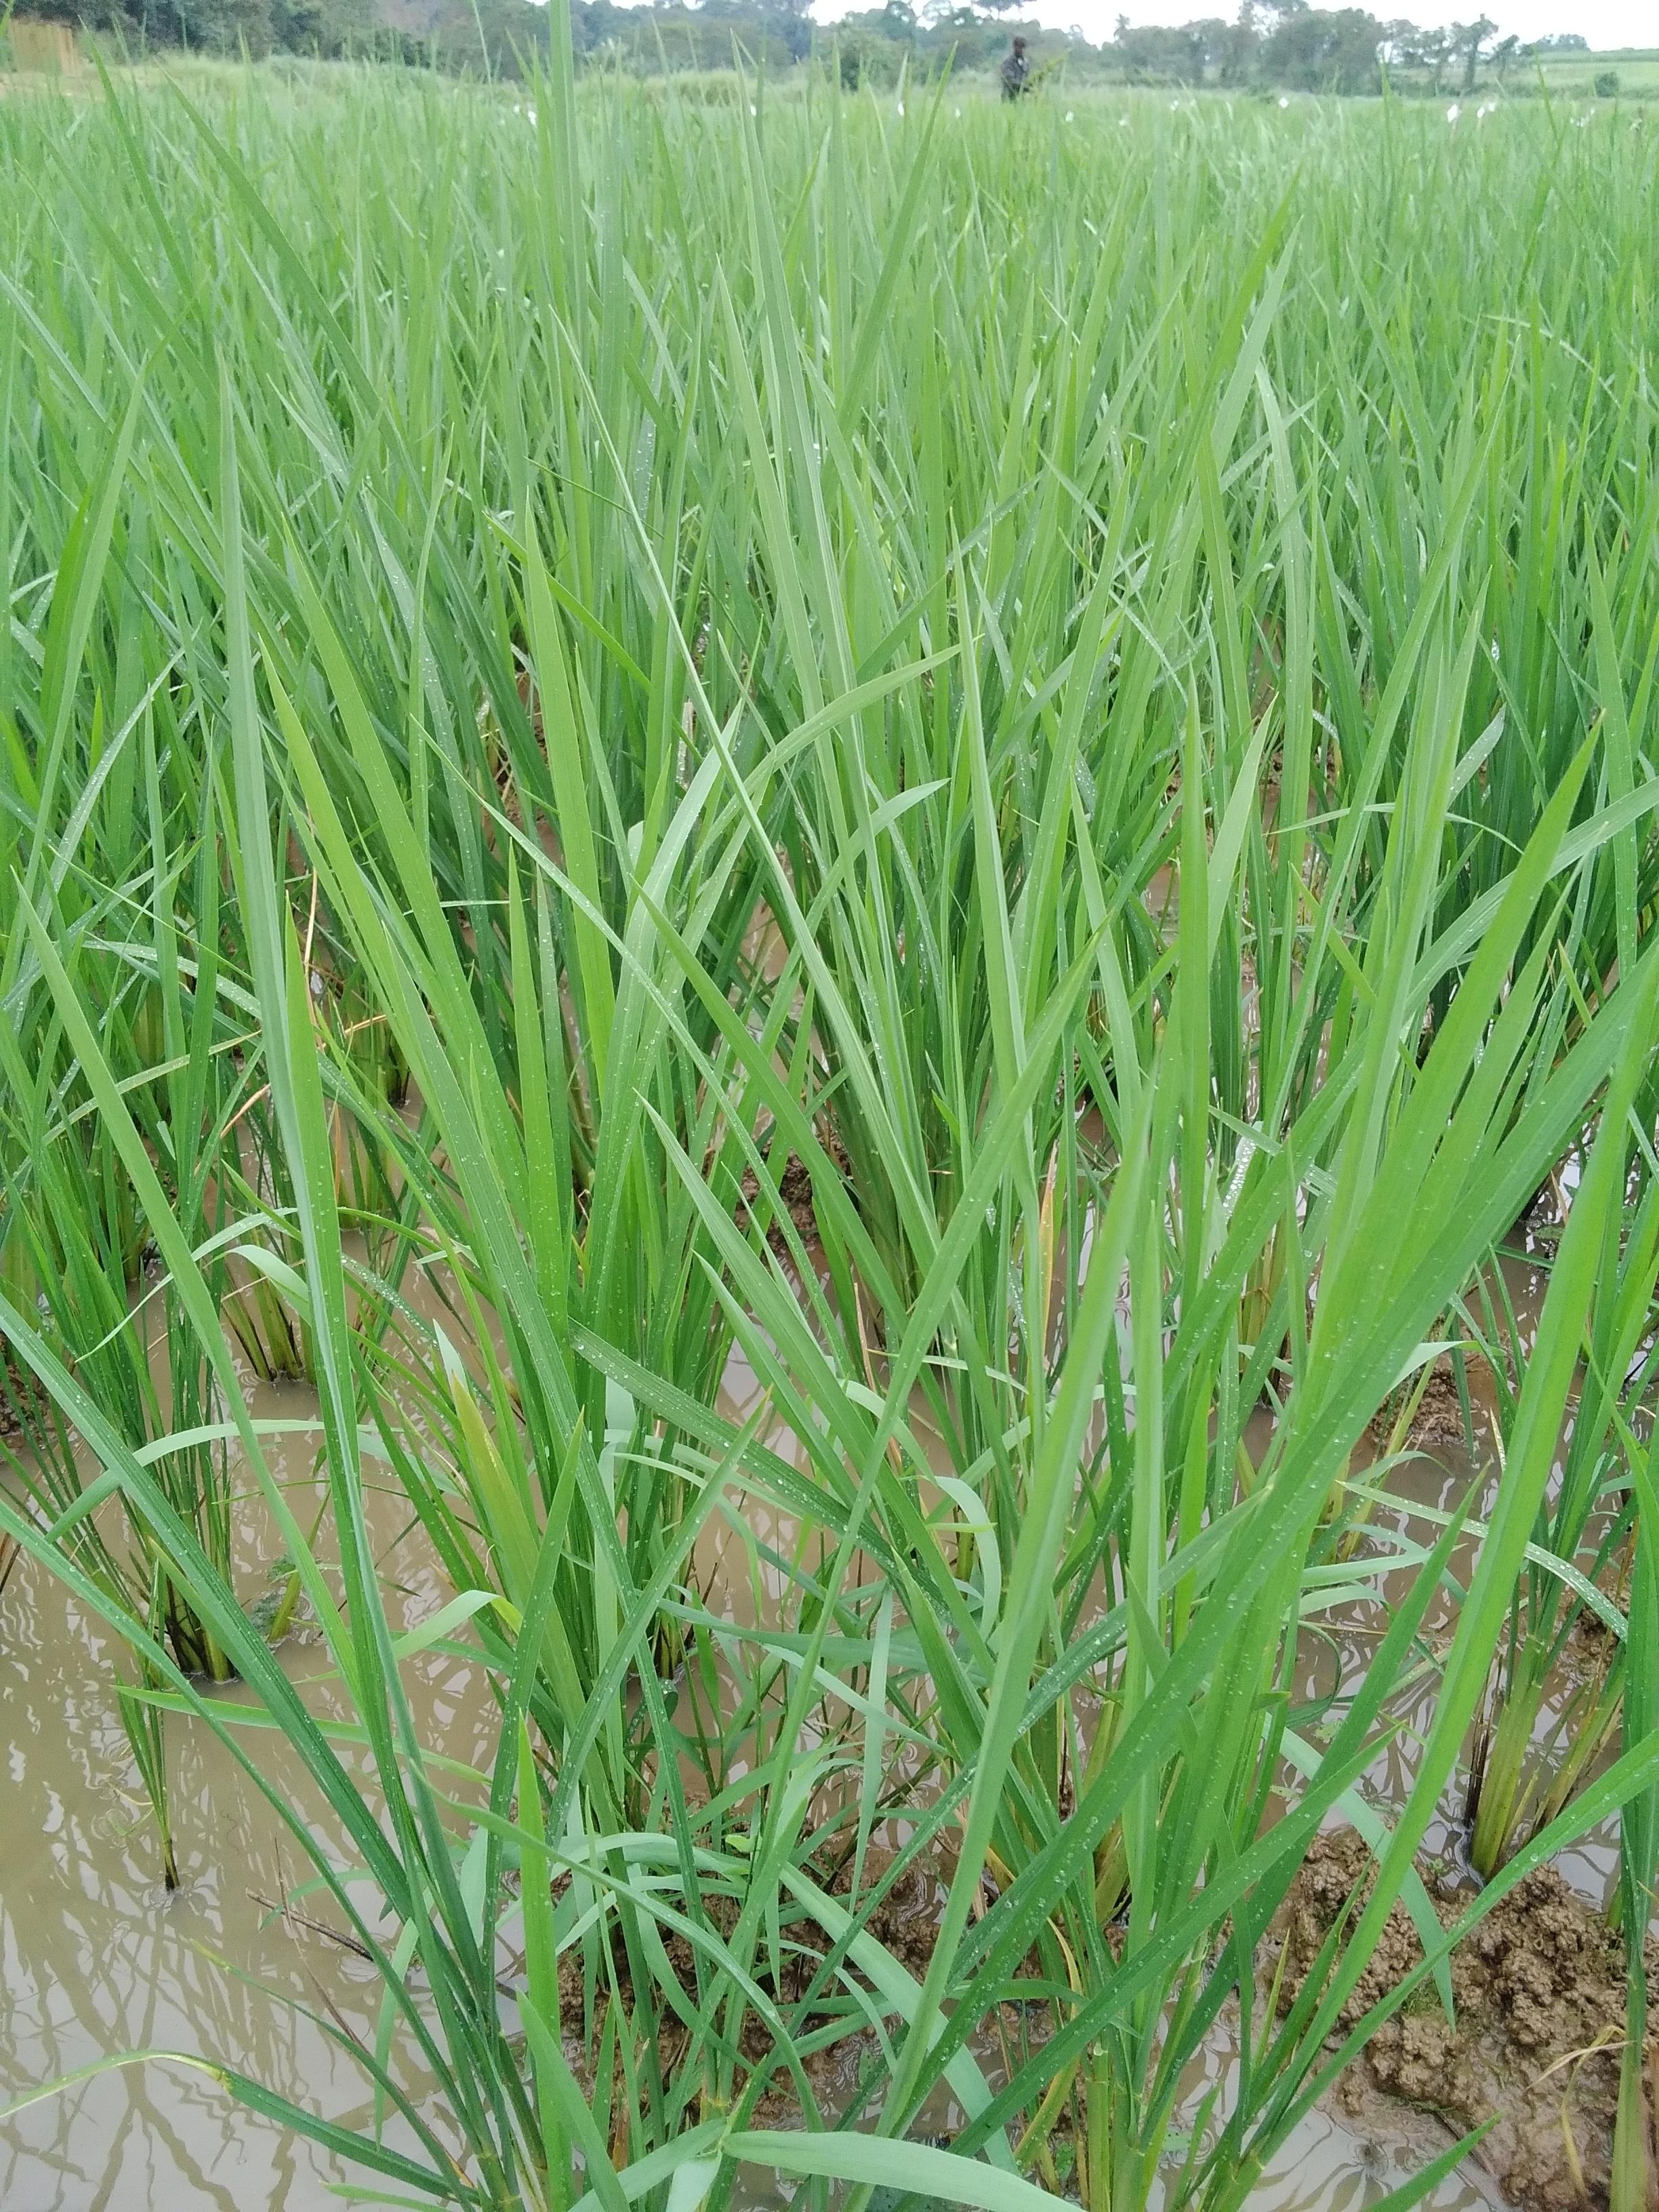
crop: rice
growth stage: vegetative
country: Nigeria
